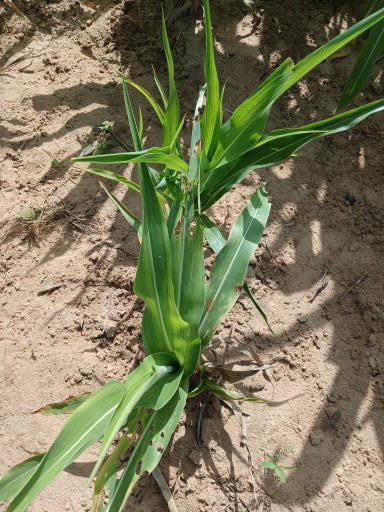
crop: sorghum
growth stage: vegetative
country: Senegal
